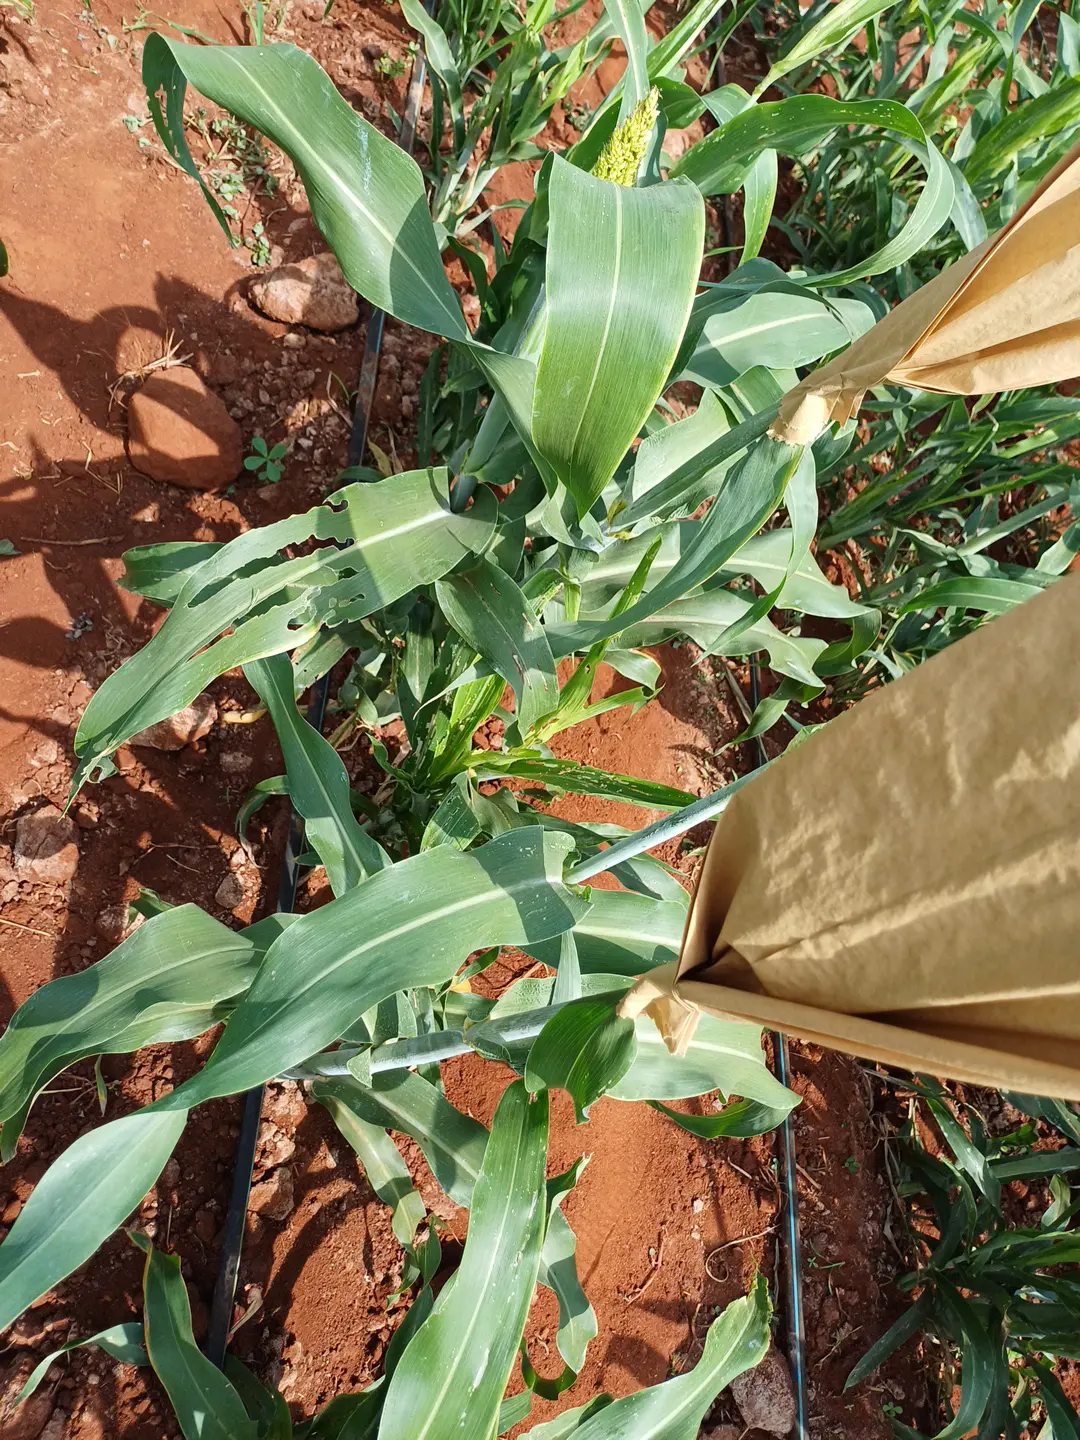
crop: sorghum
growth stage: heading tuber
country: Kenya
